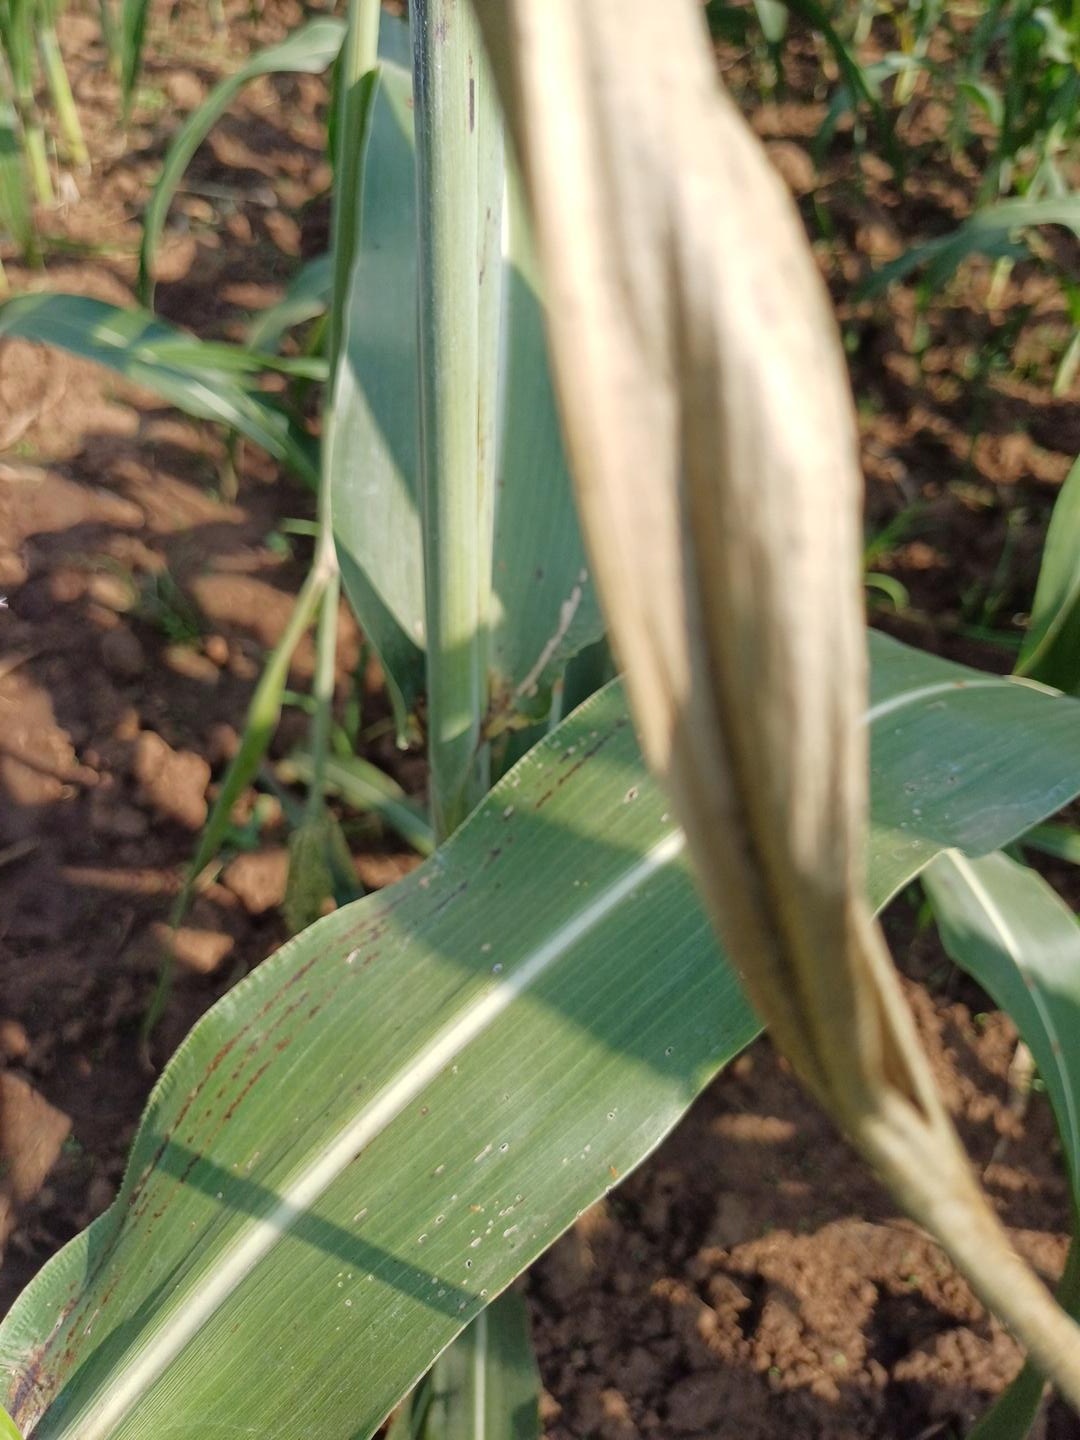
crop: sorghum
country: Kenya
